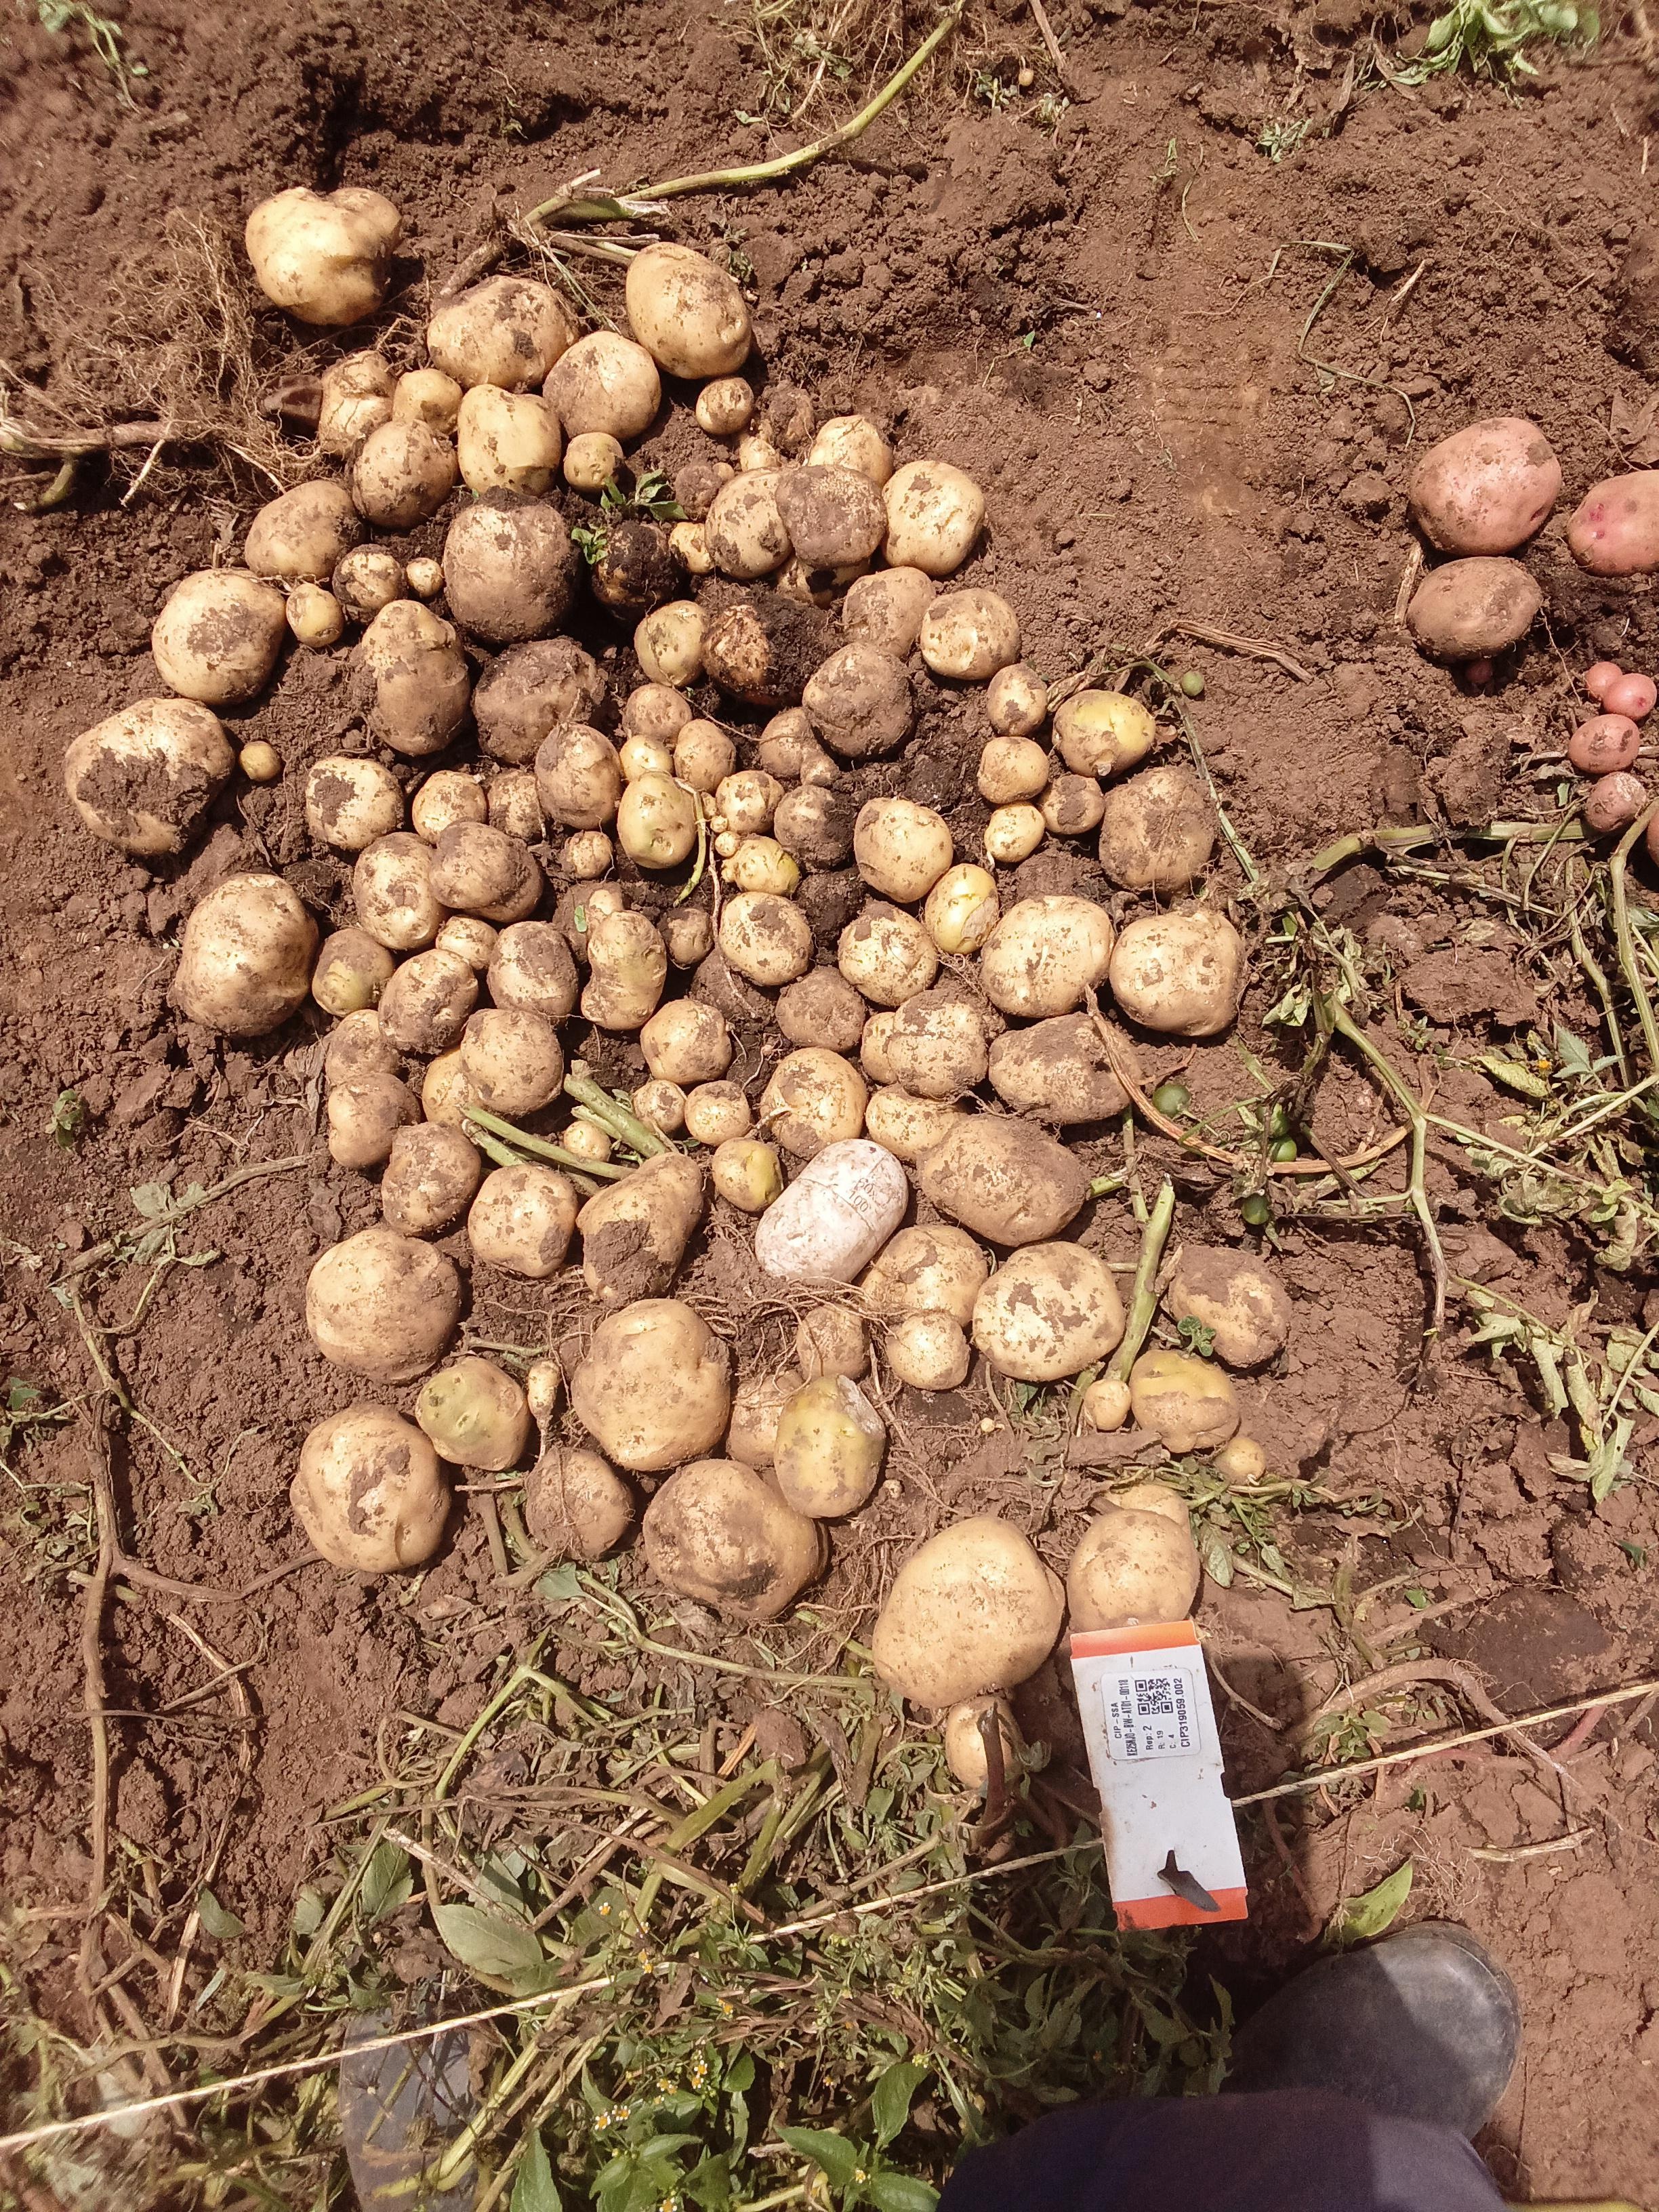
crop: potato
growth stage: harvest
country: Kenya
